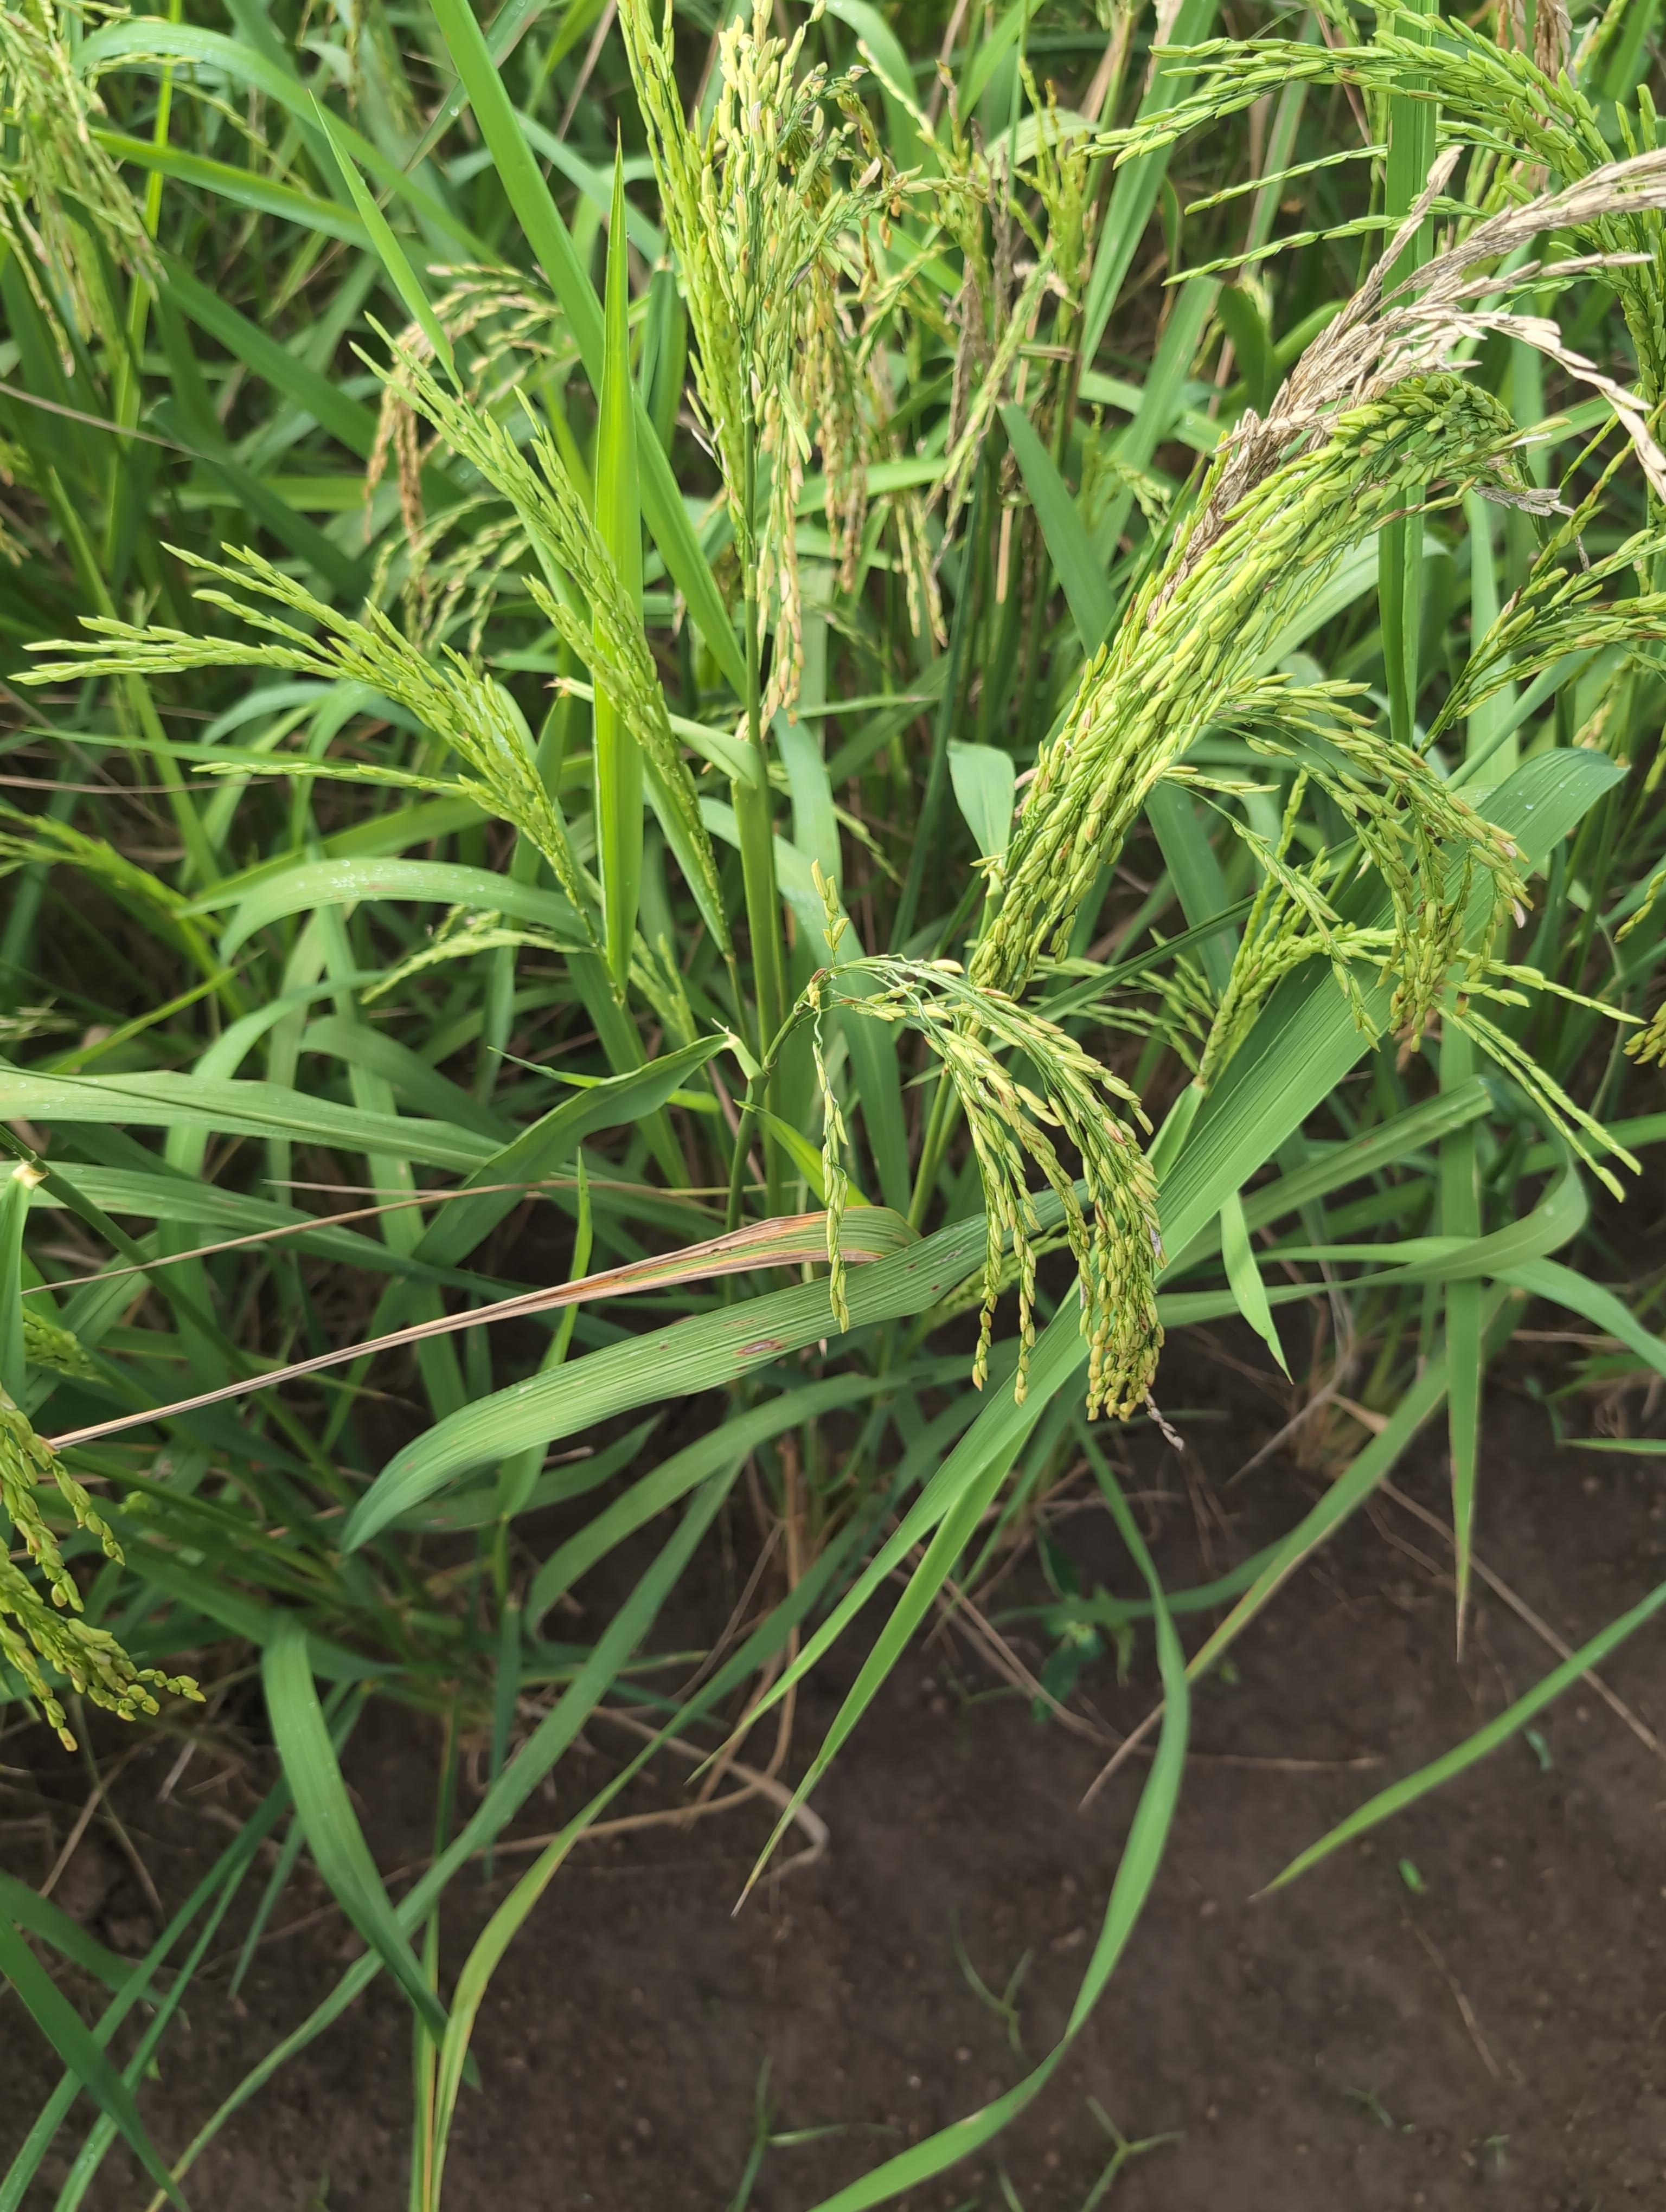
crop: rice
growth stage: ripening
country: Côte d'Ivoire
